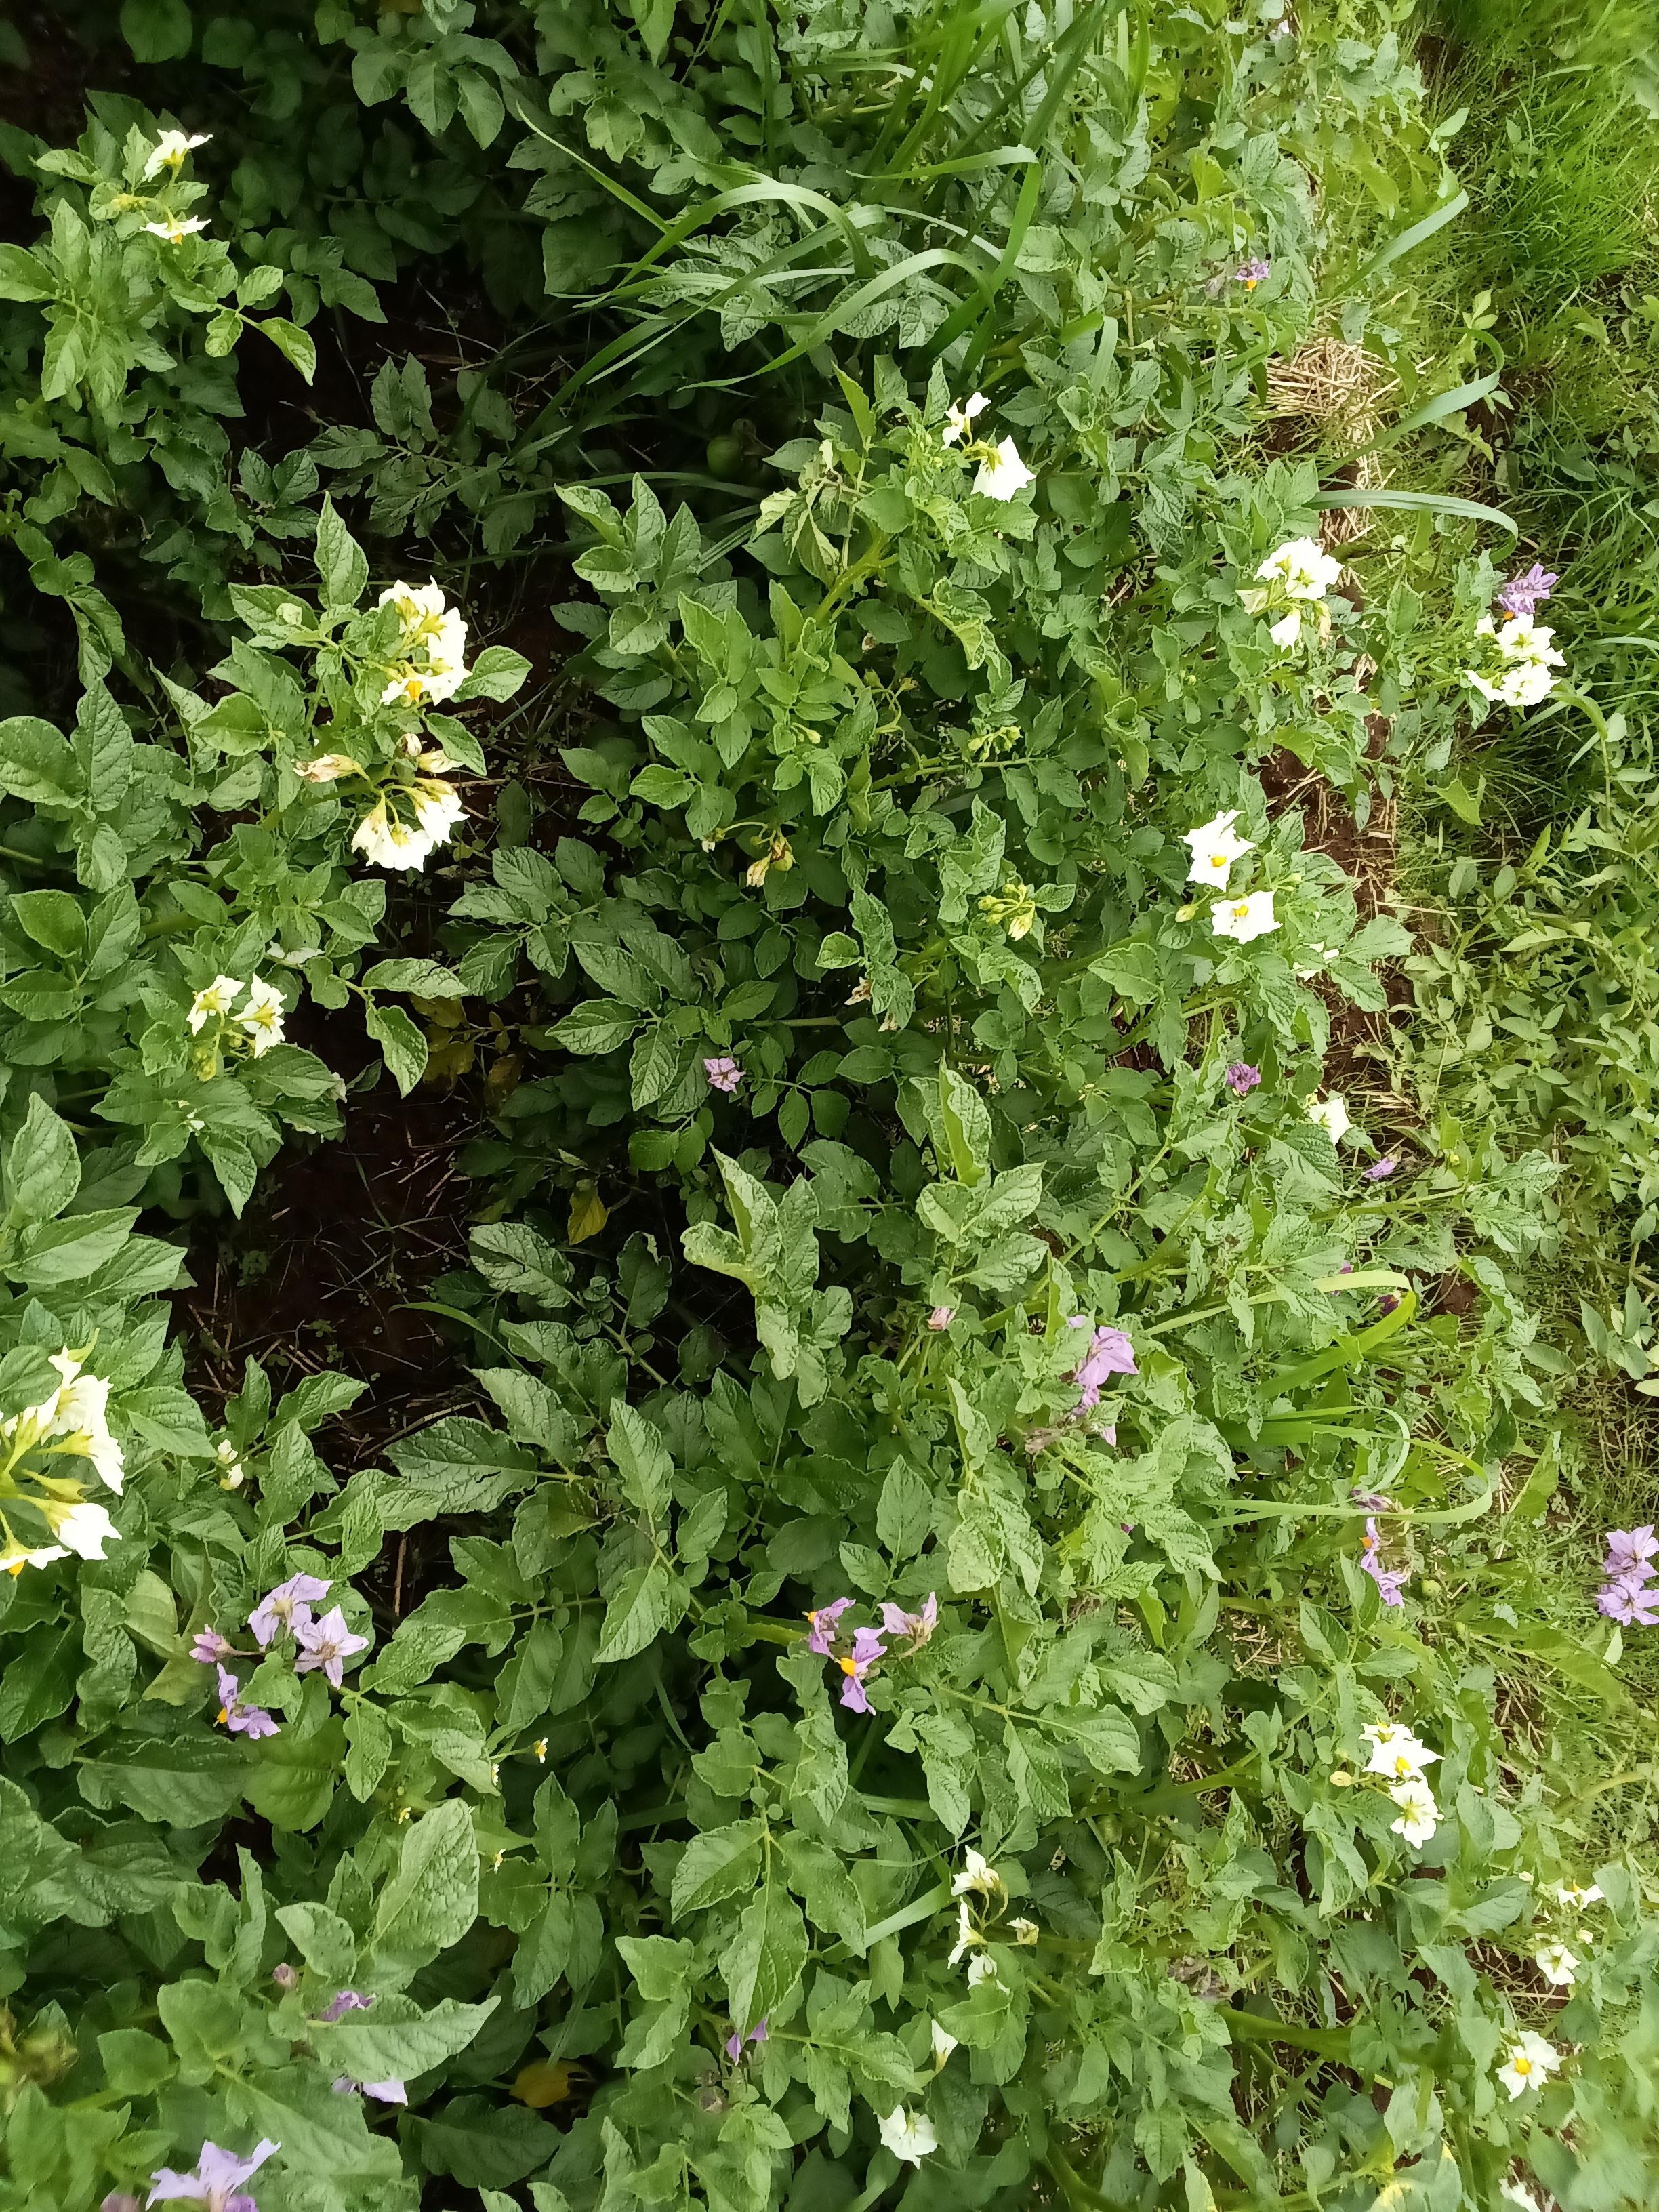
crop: potato
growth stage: flowering
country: Kenya
